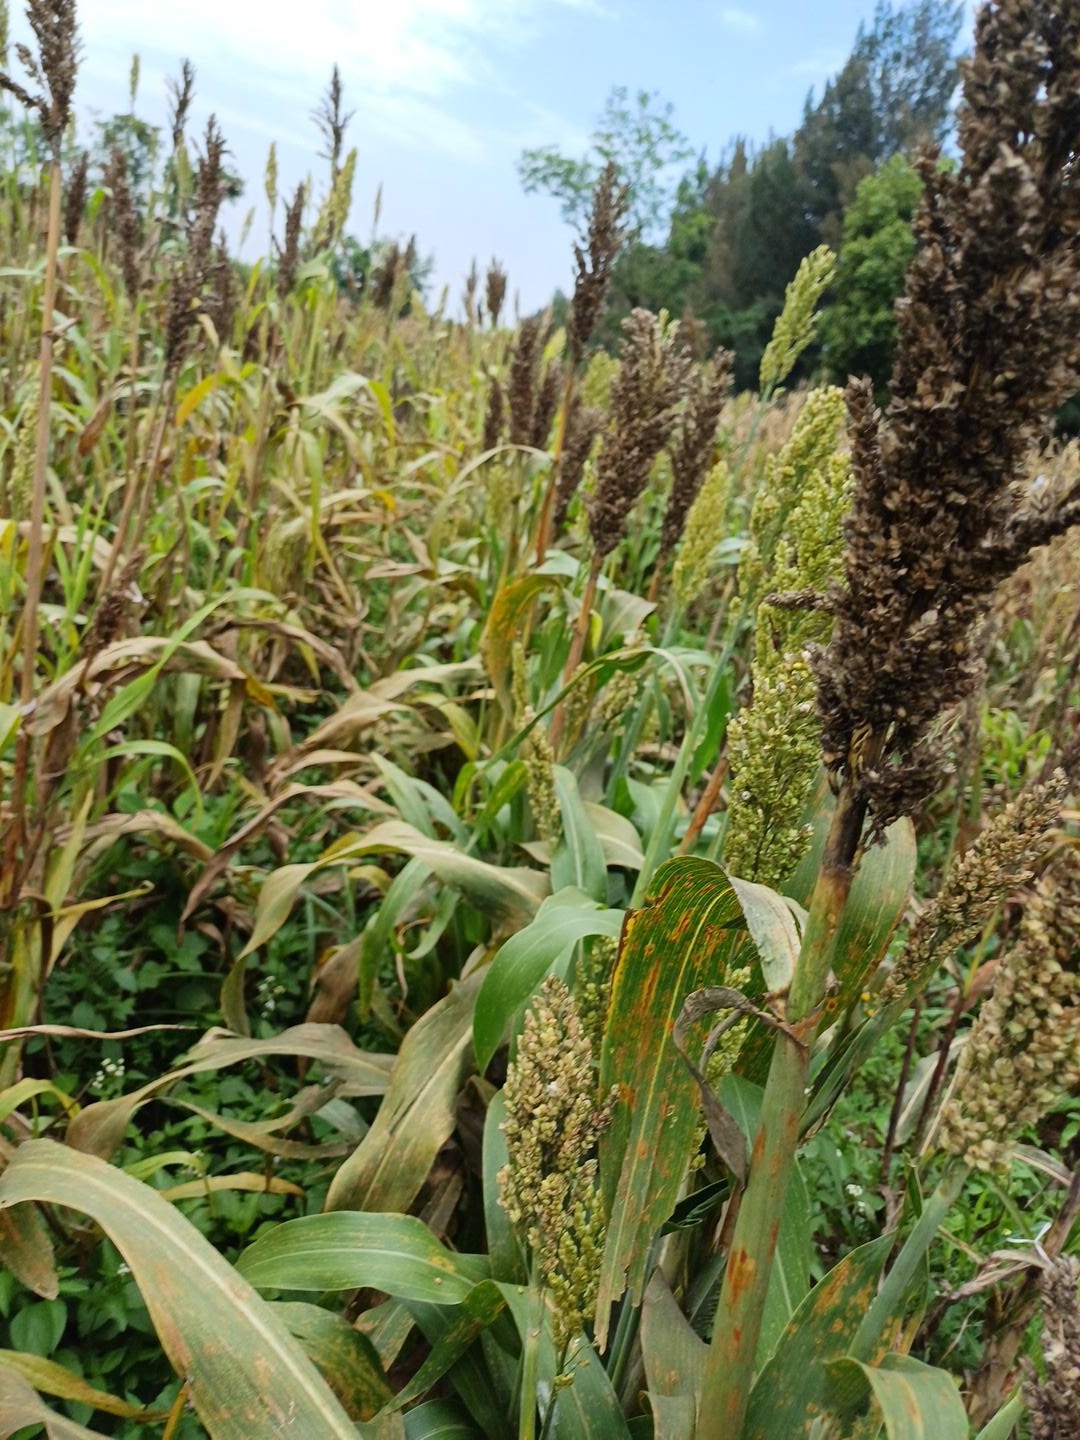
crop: sorghum
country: Kenya
